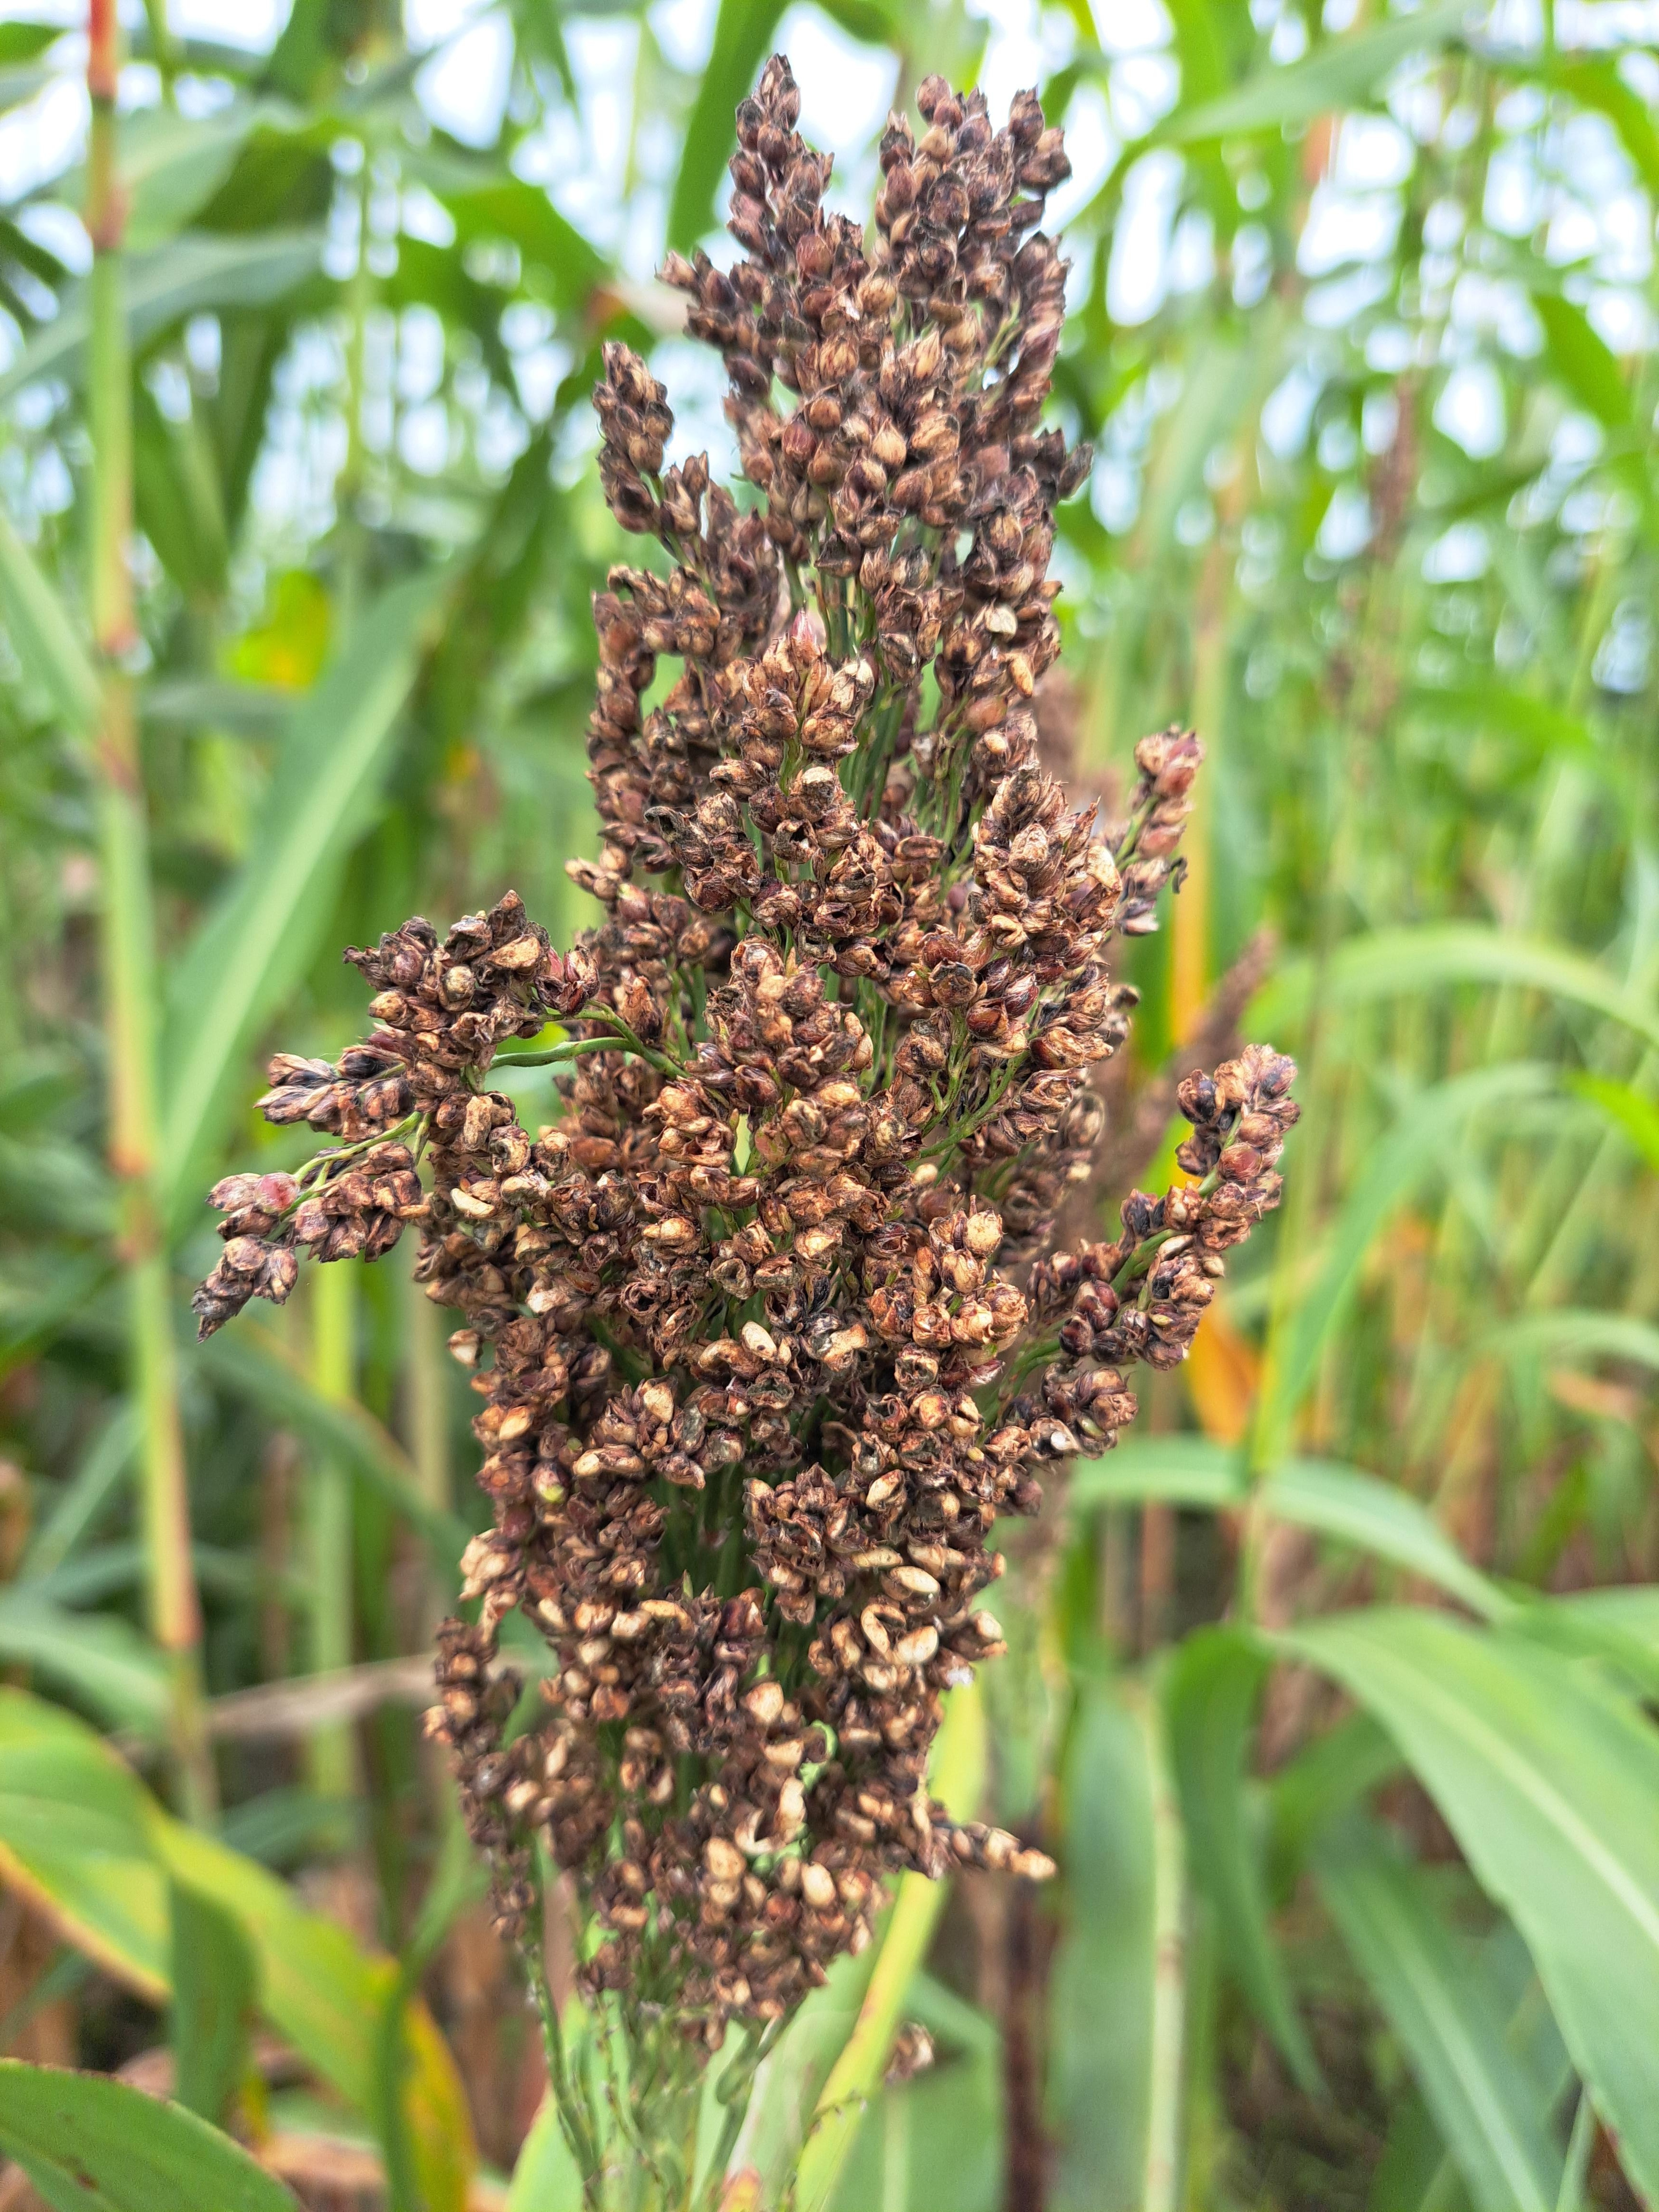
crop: sorghum
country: Tanzania
